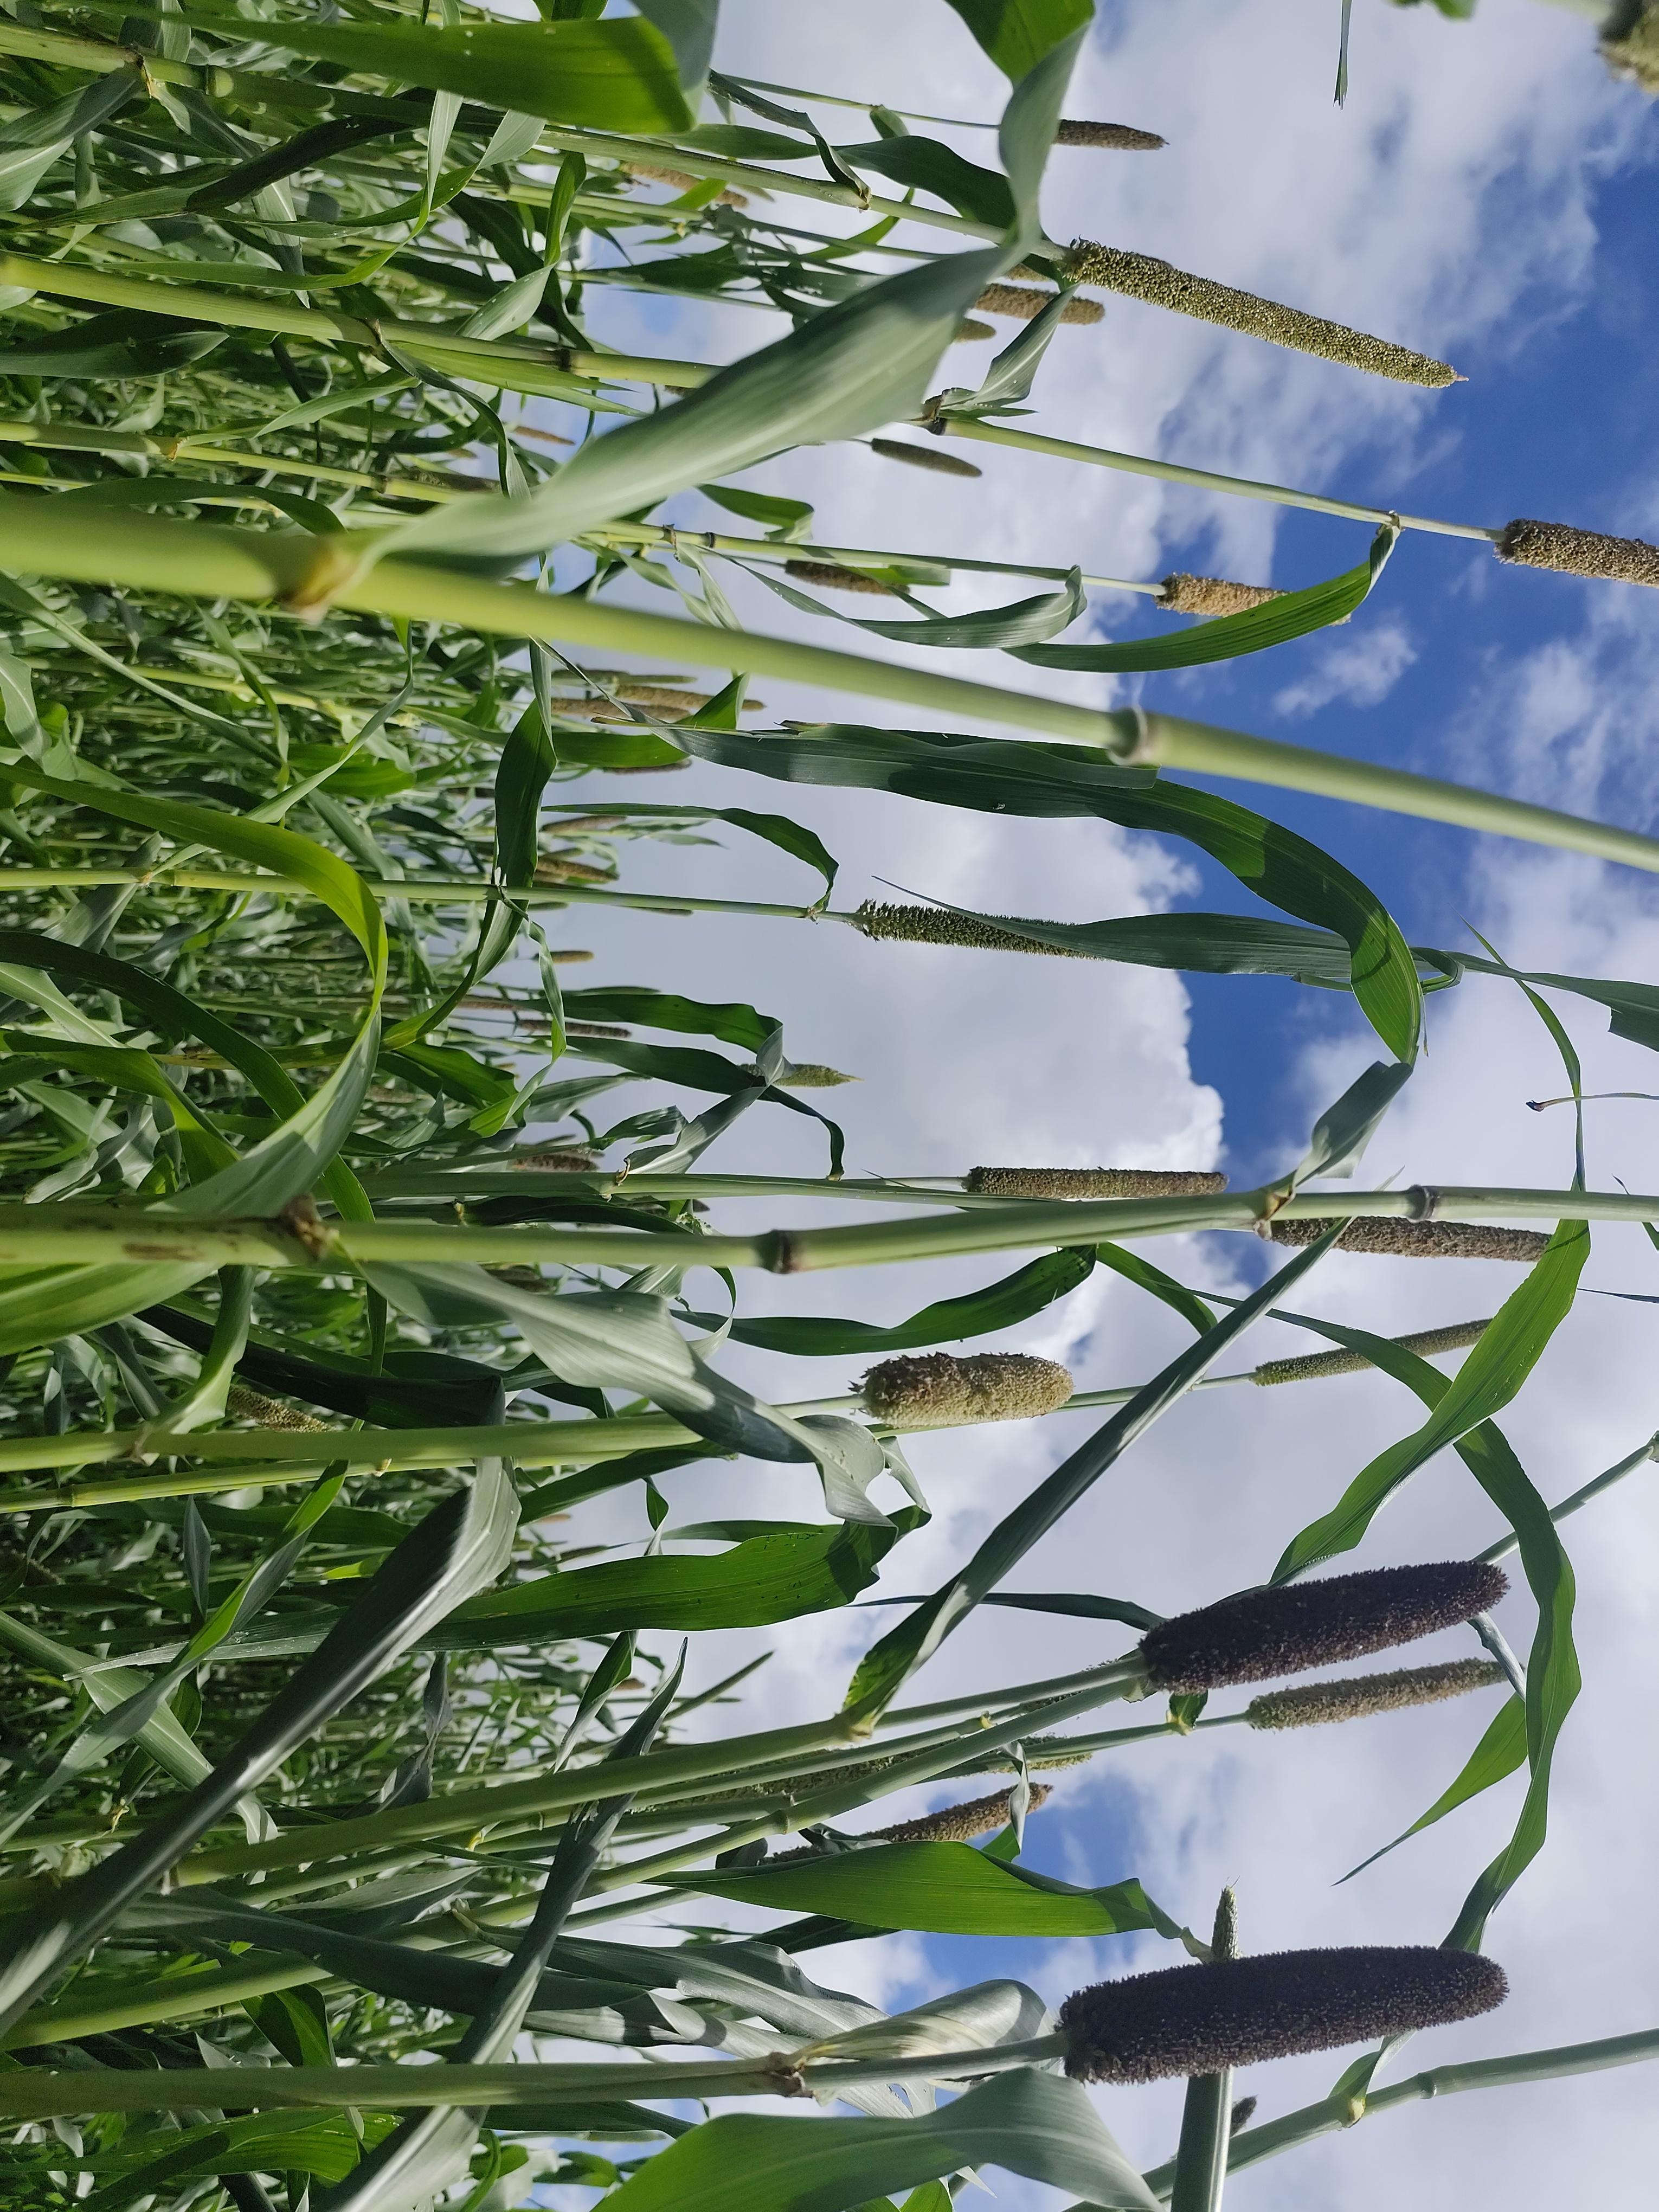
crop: pearl millet
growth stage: heading tuber
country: Tanzania
